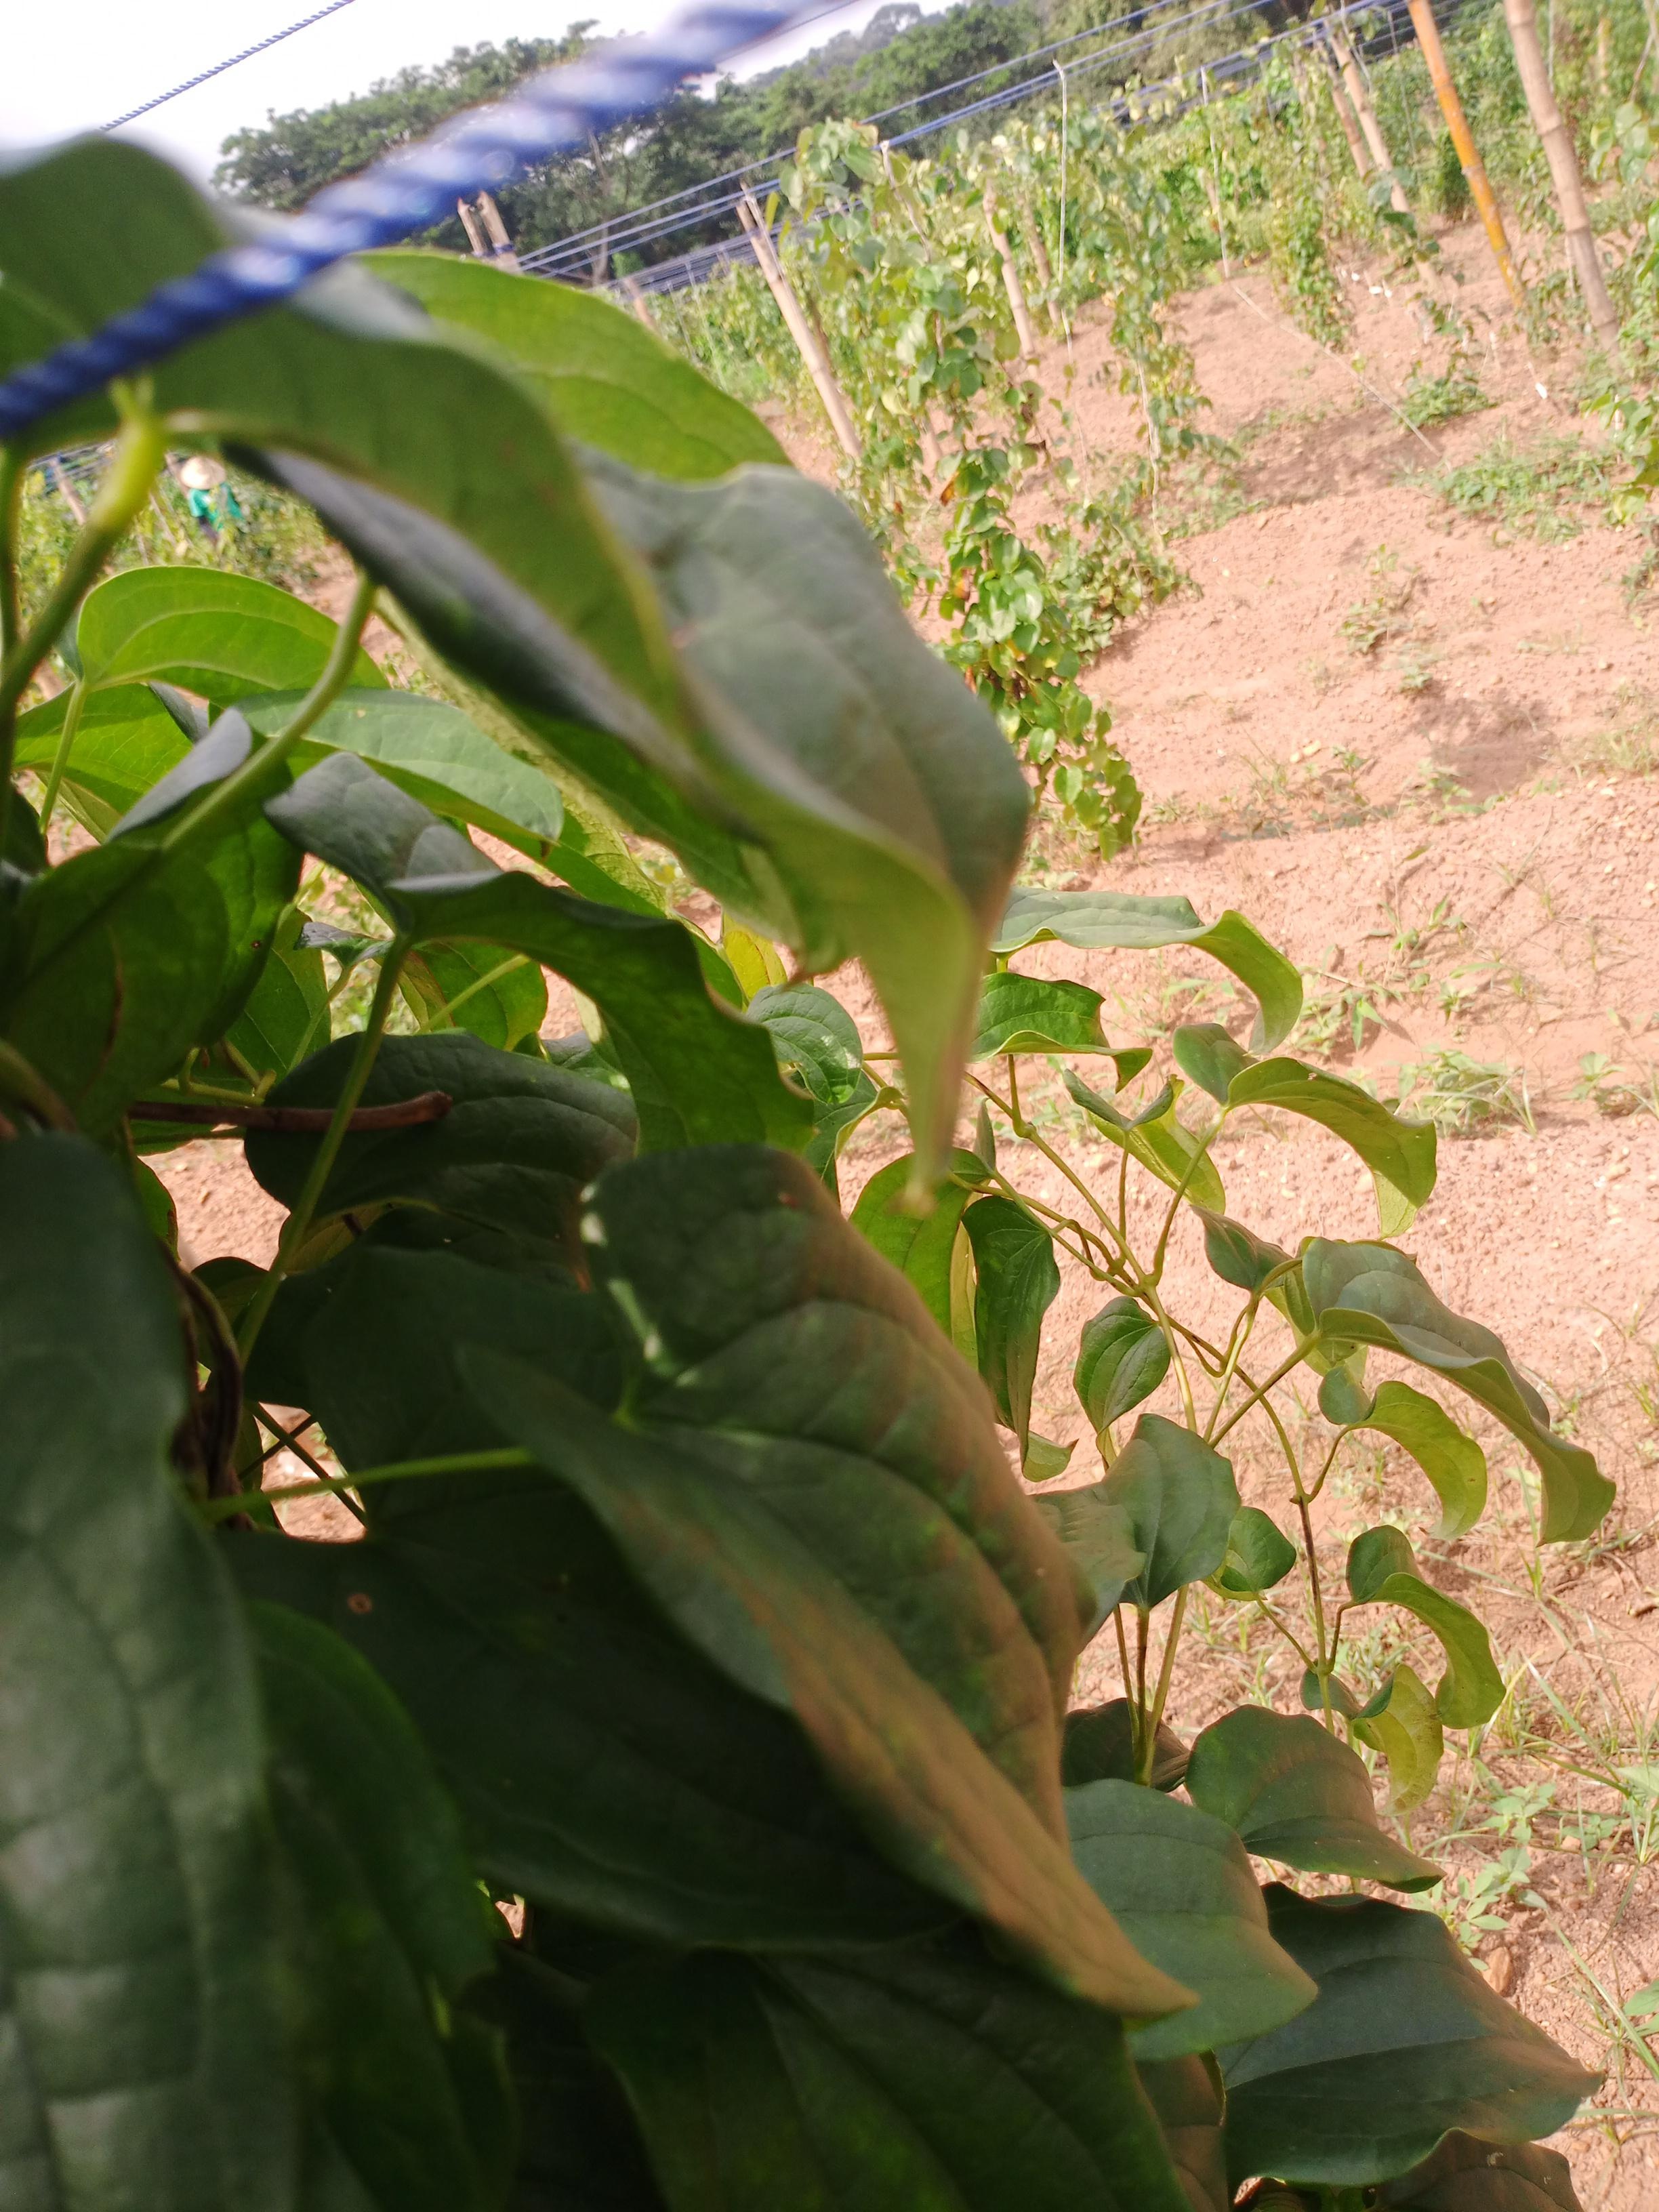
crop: yam
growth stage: vegetative
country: Nigeria
